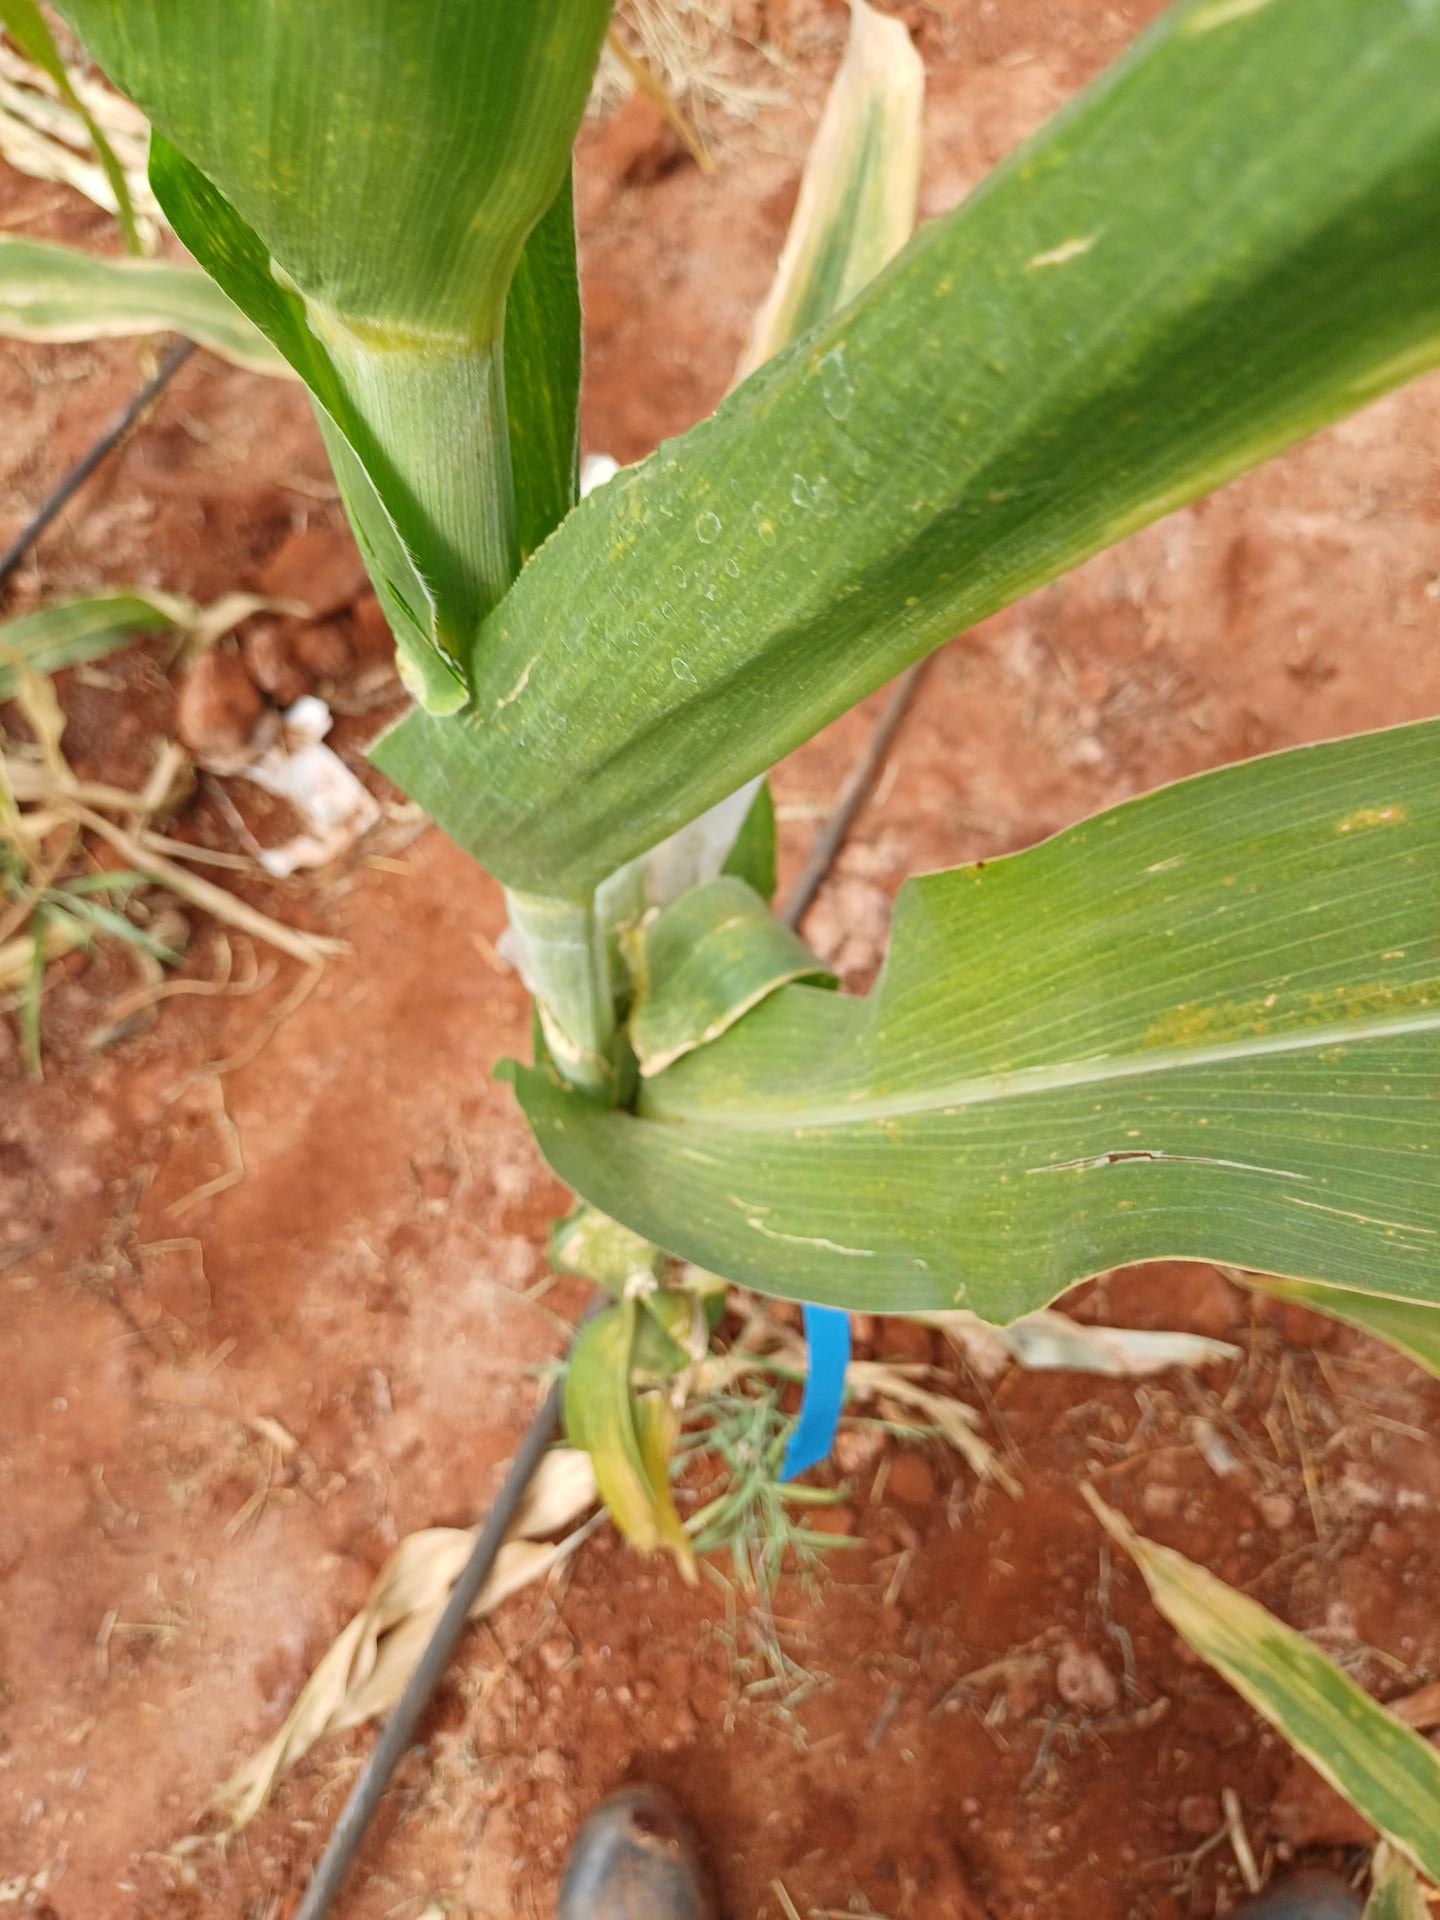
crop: maize
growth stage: flowering
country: Kenya
